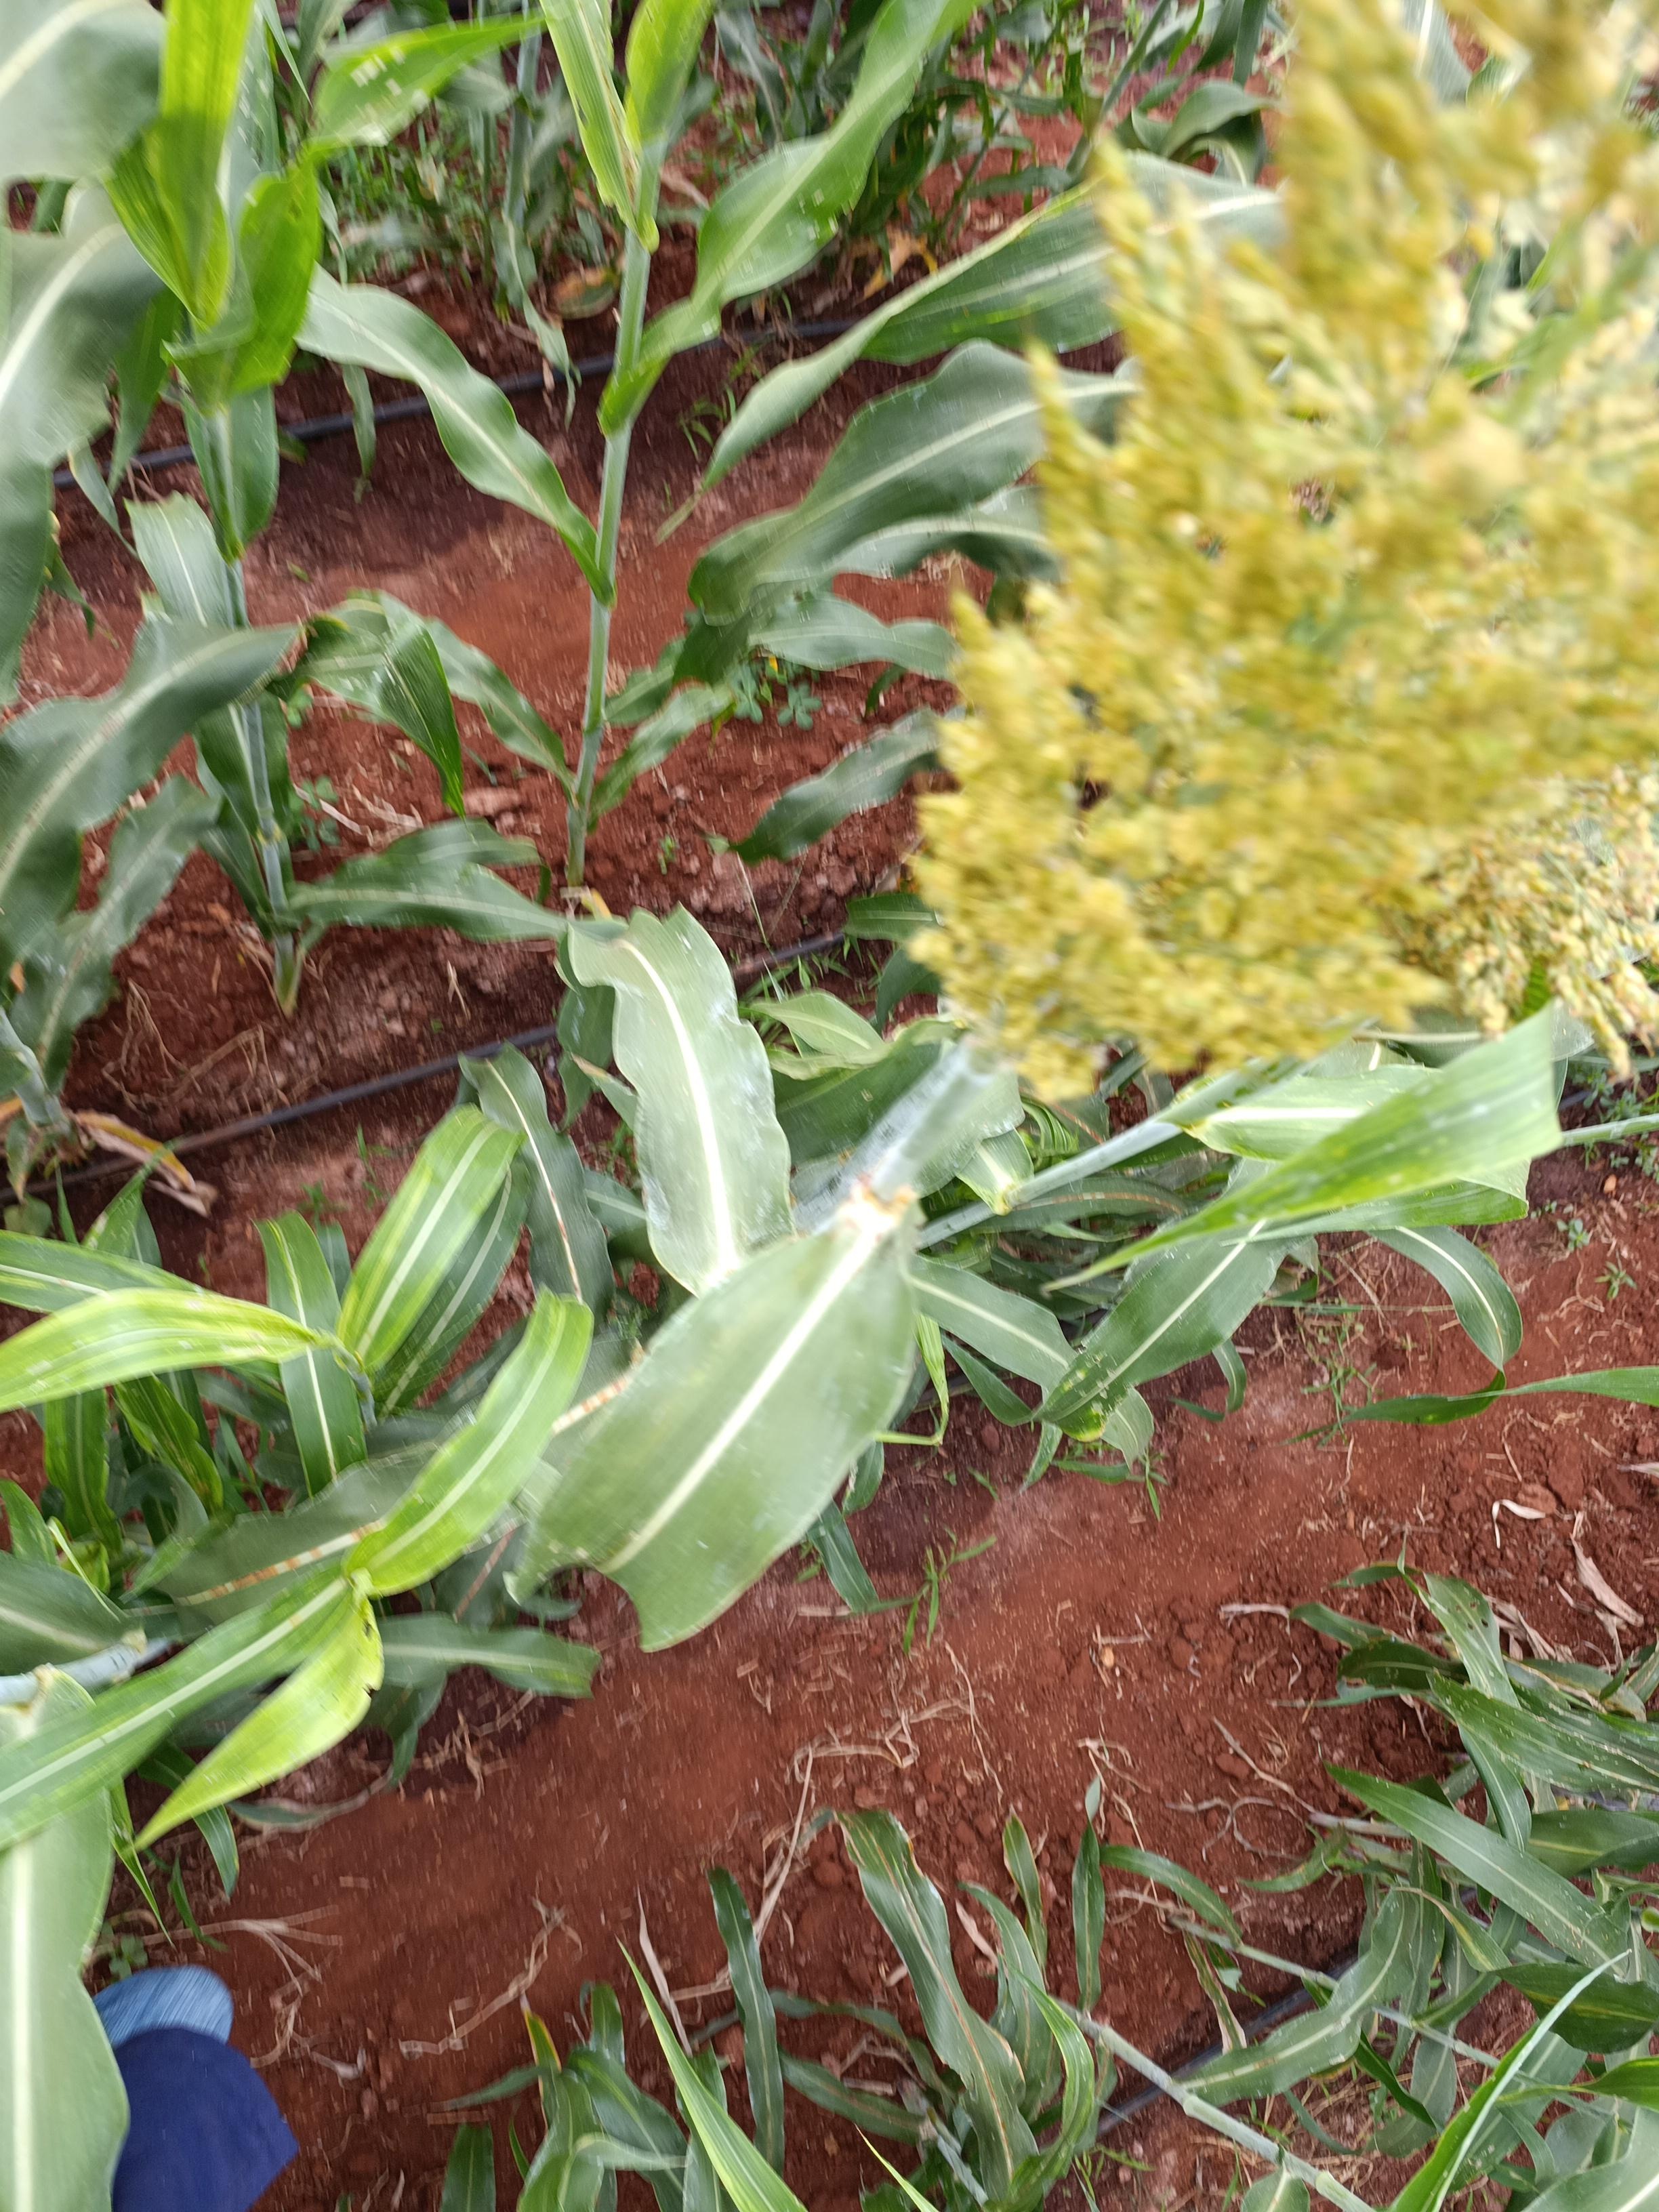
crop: sorghum
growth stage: flowering
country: Kenya
